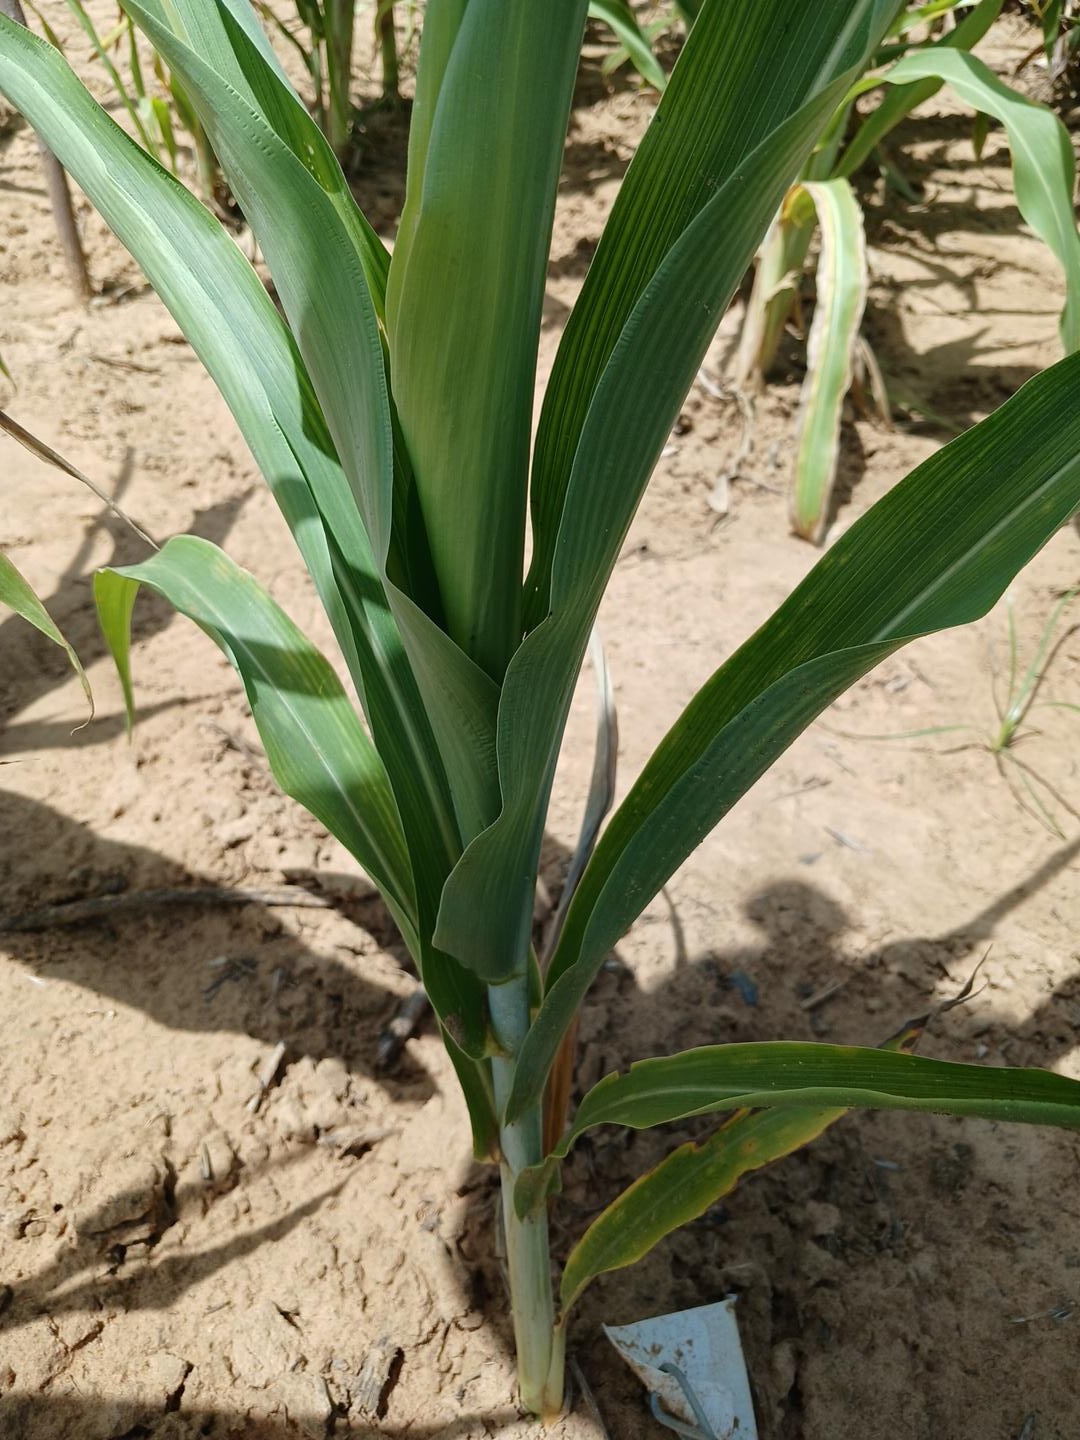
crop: sorghum
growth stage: vegetative
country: Senegal
